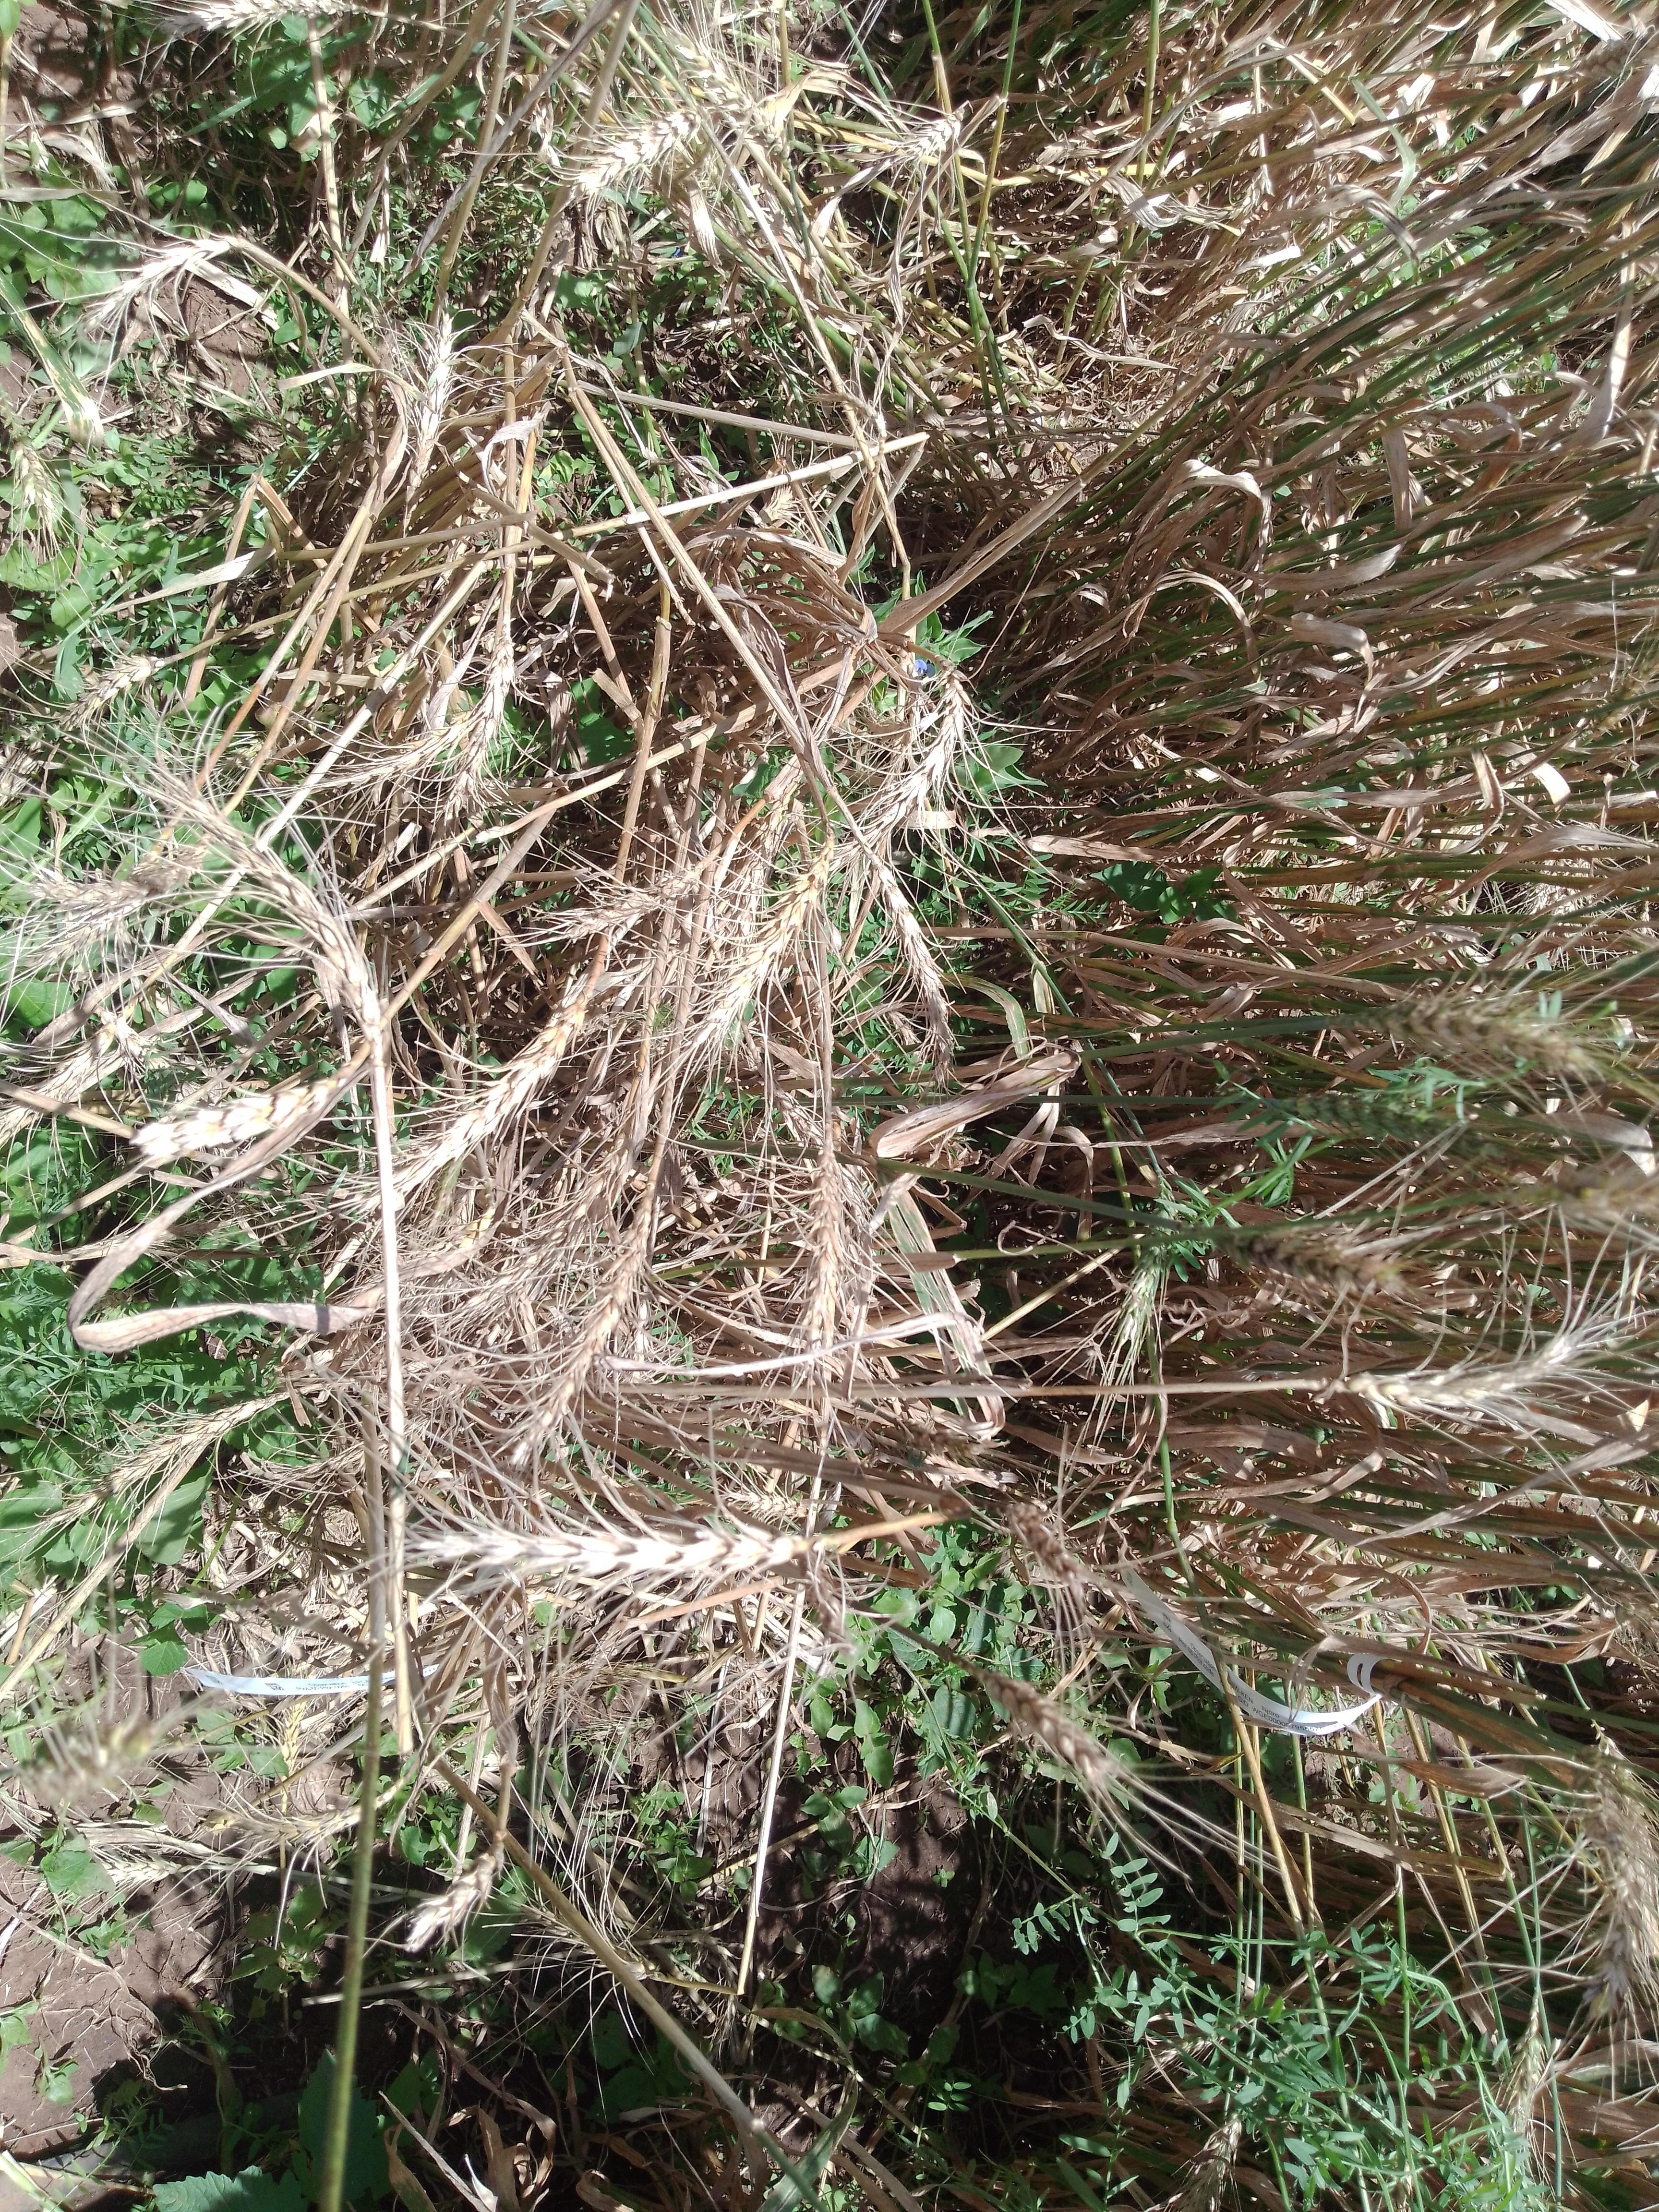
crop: wheat
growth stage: maturity
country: Kenya
